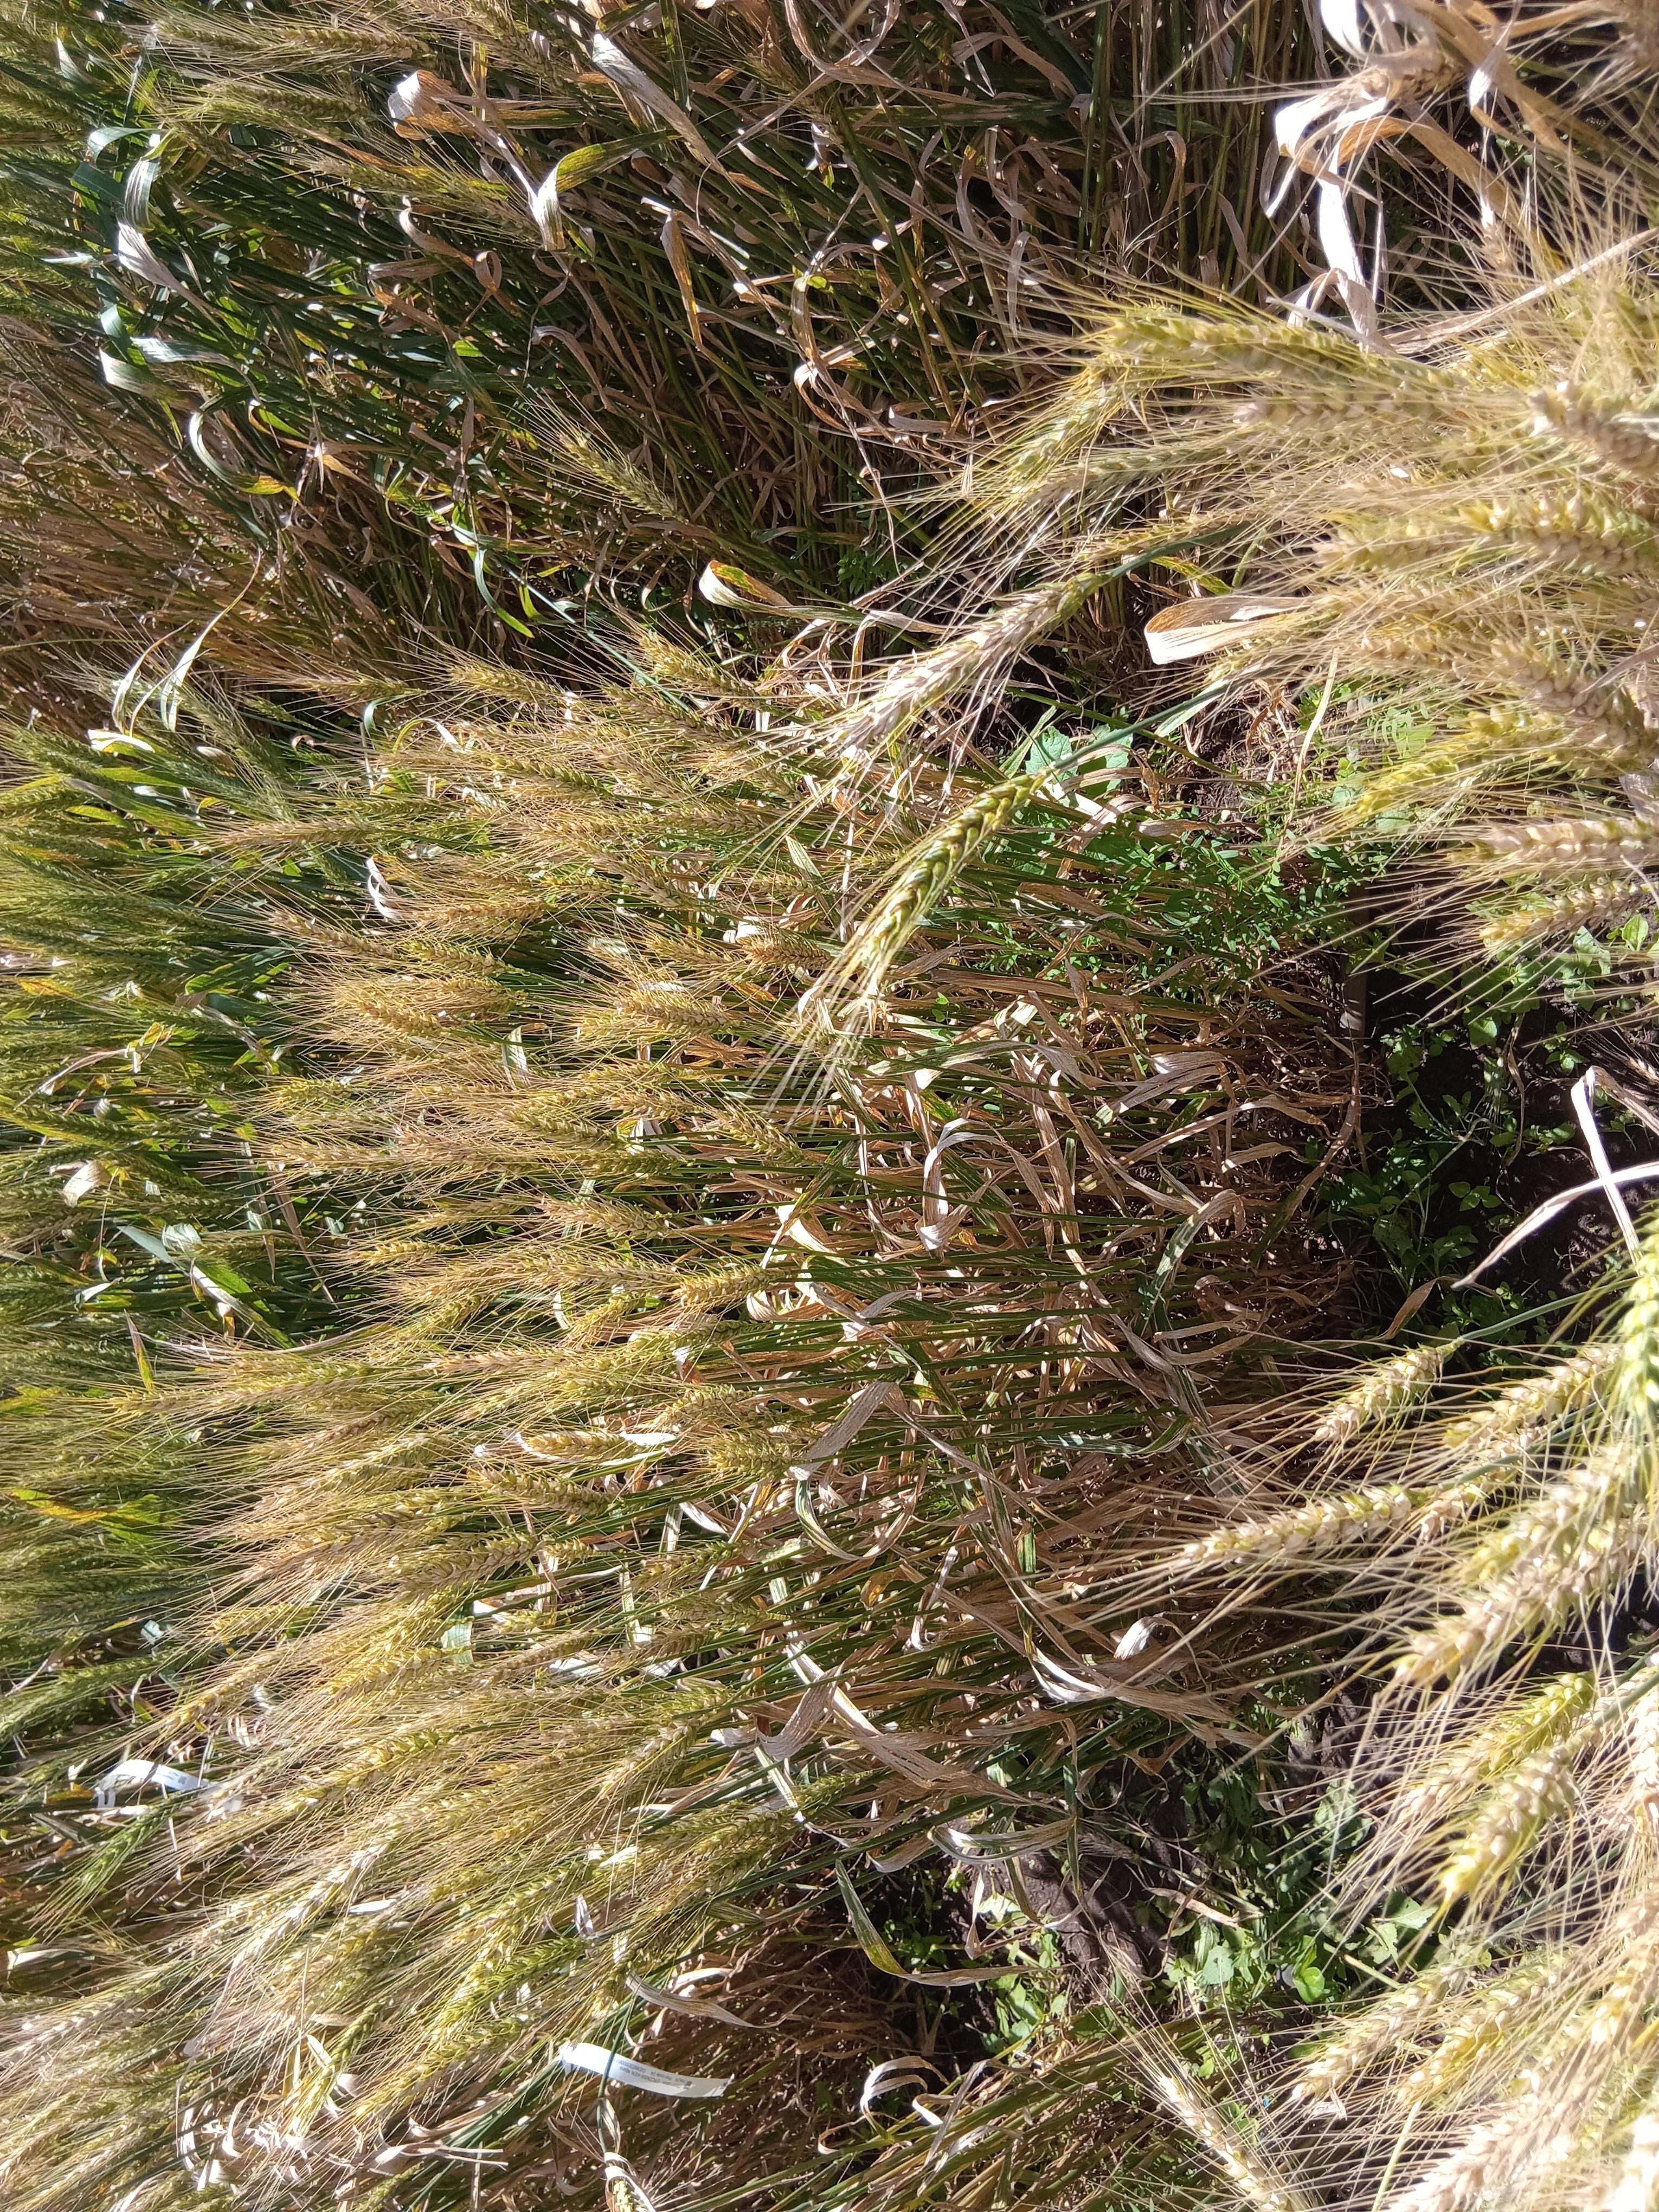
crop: wheat
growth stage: maturity
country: Kenya
